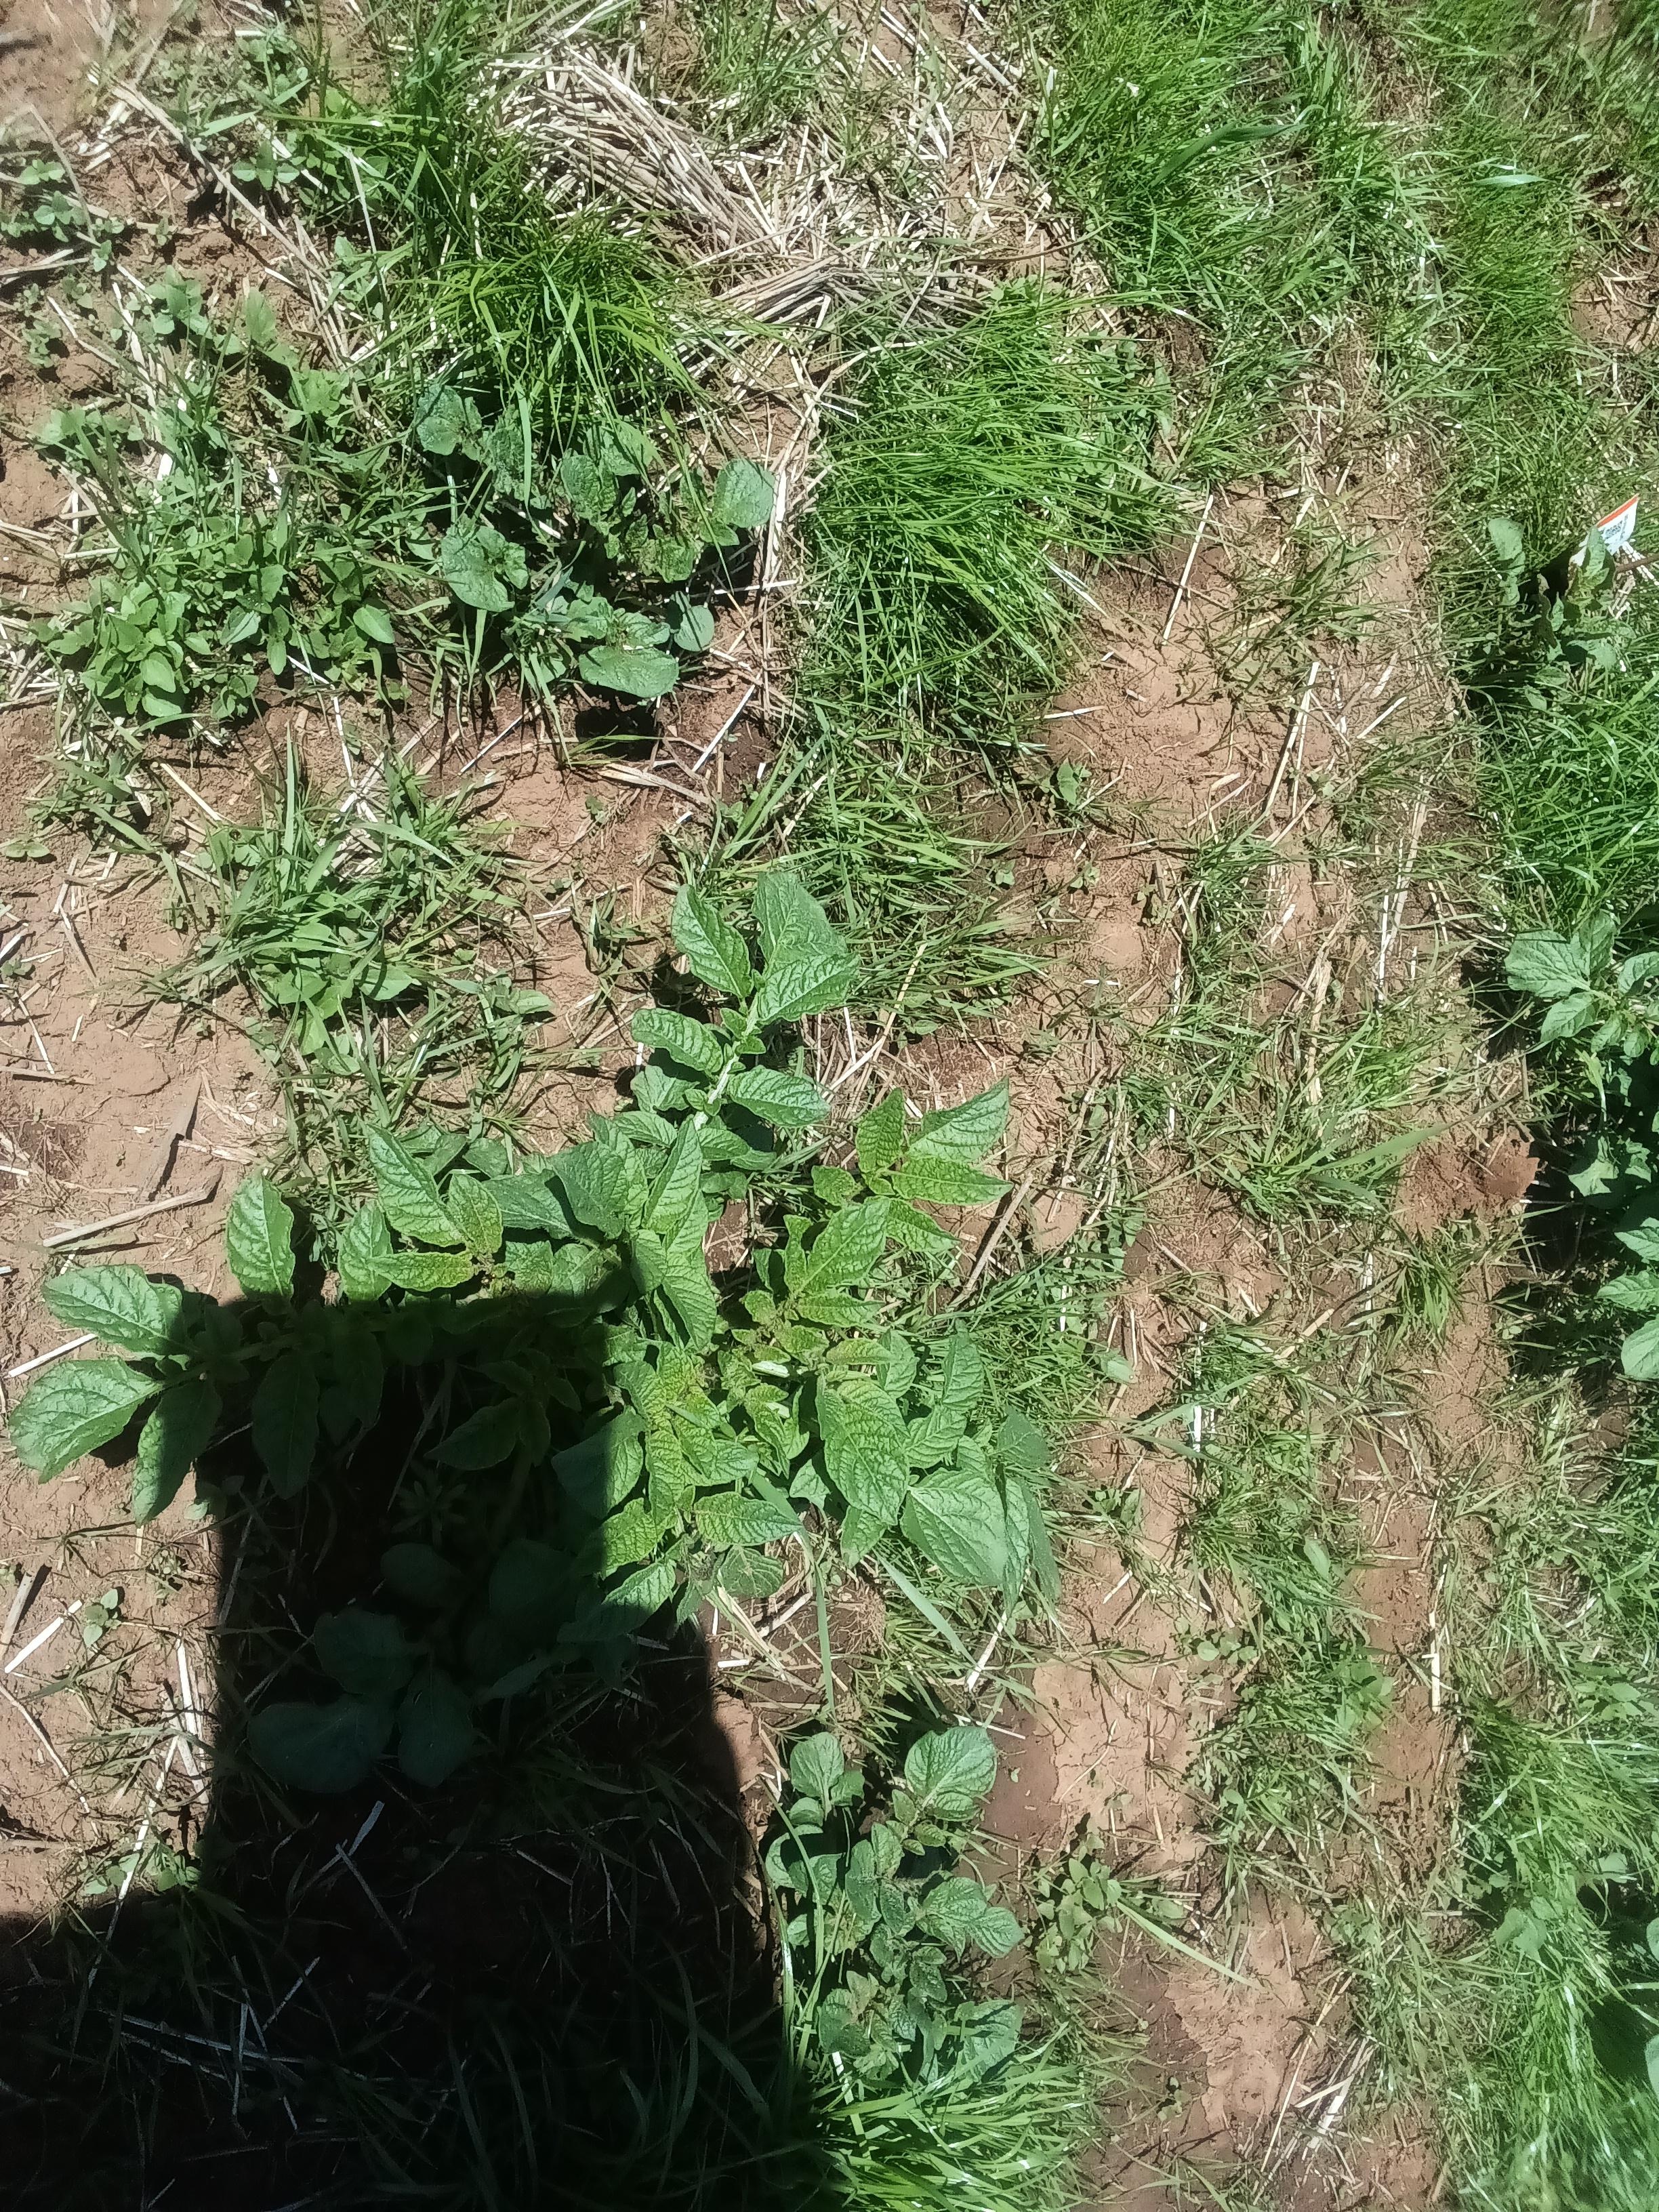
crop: potato
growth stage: emergence
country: Kenya
